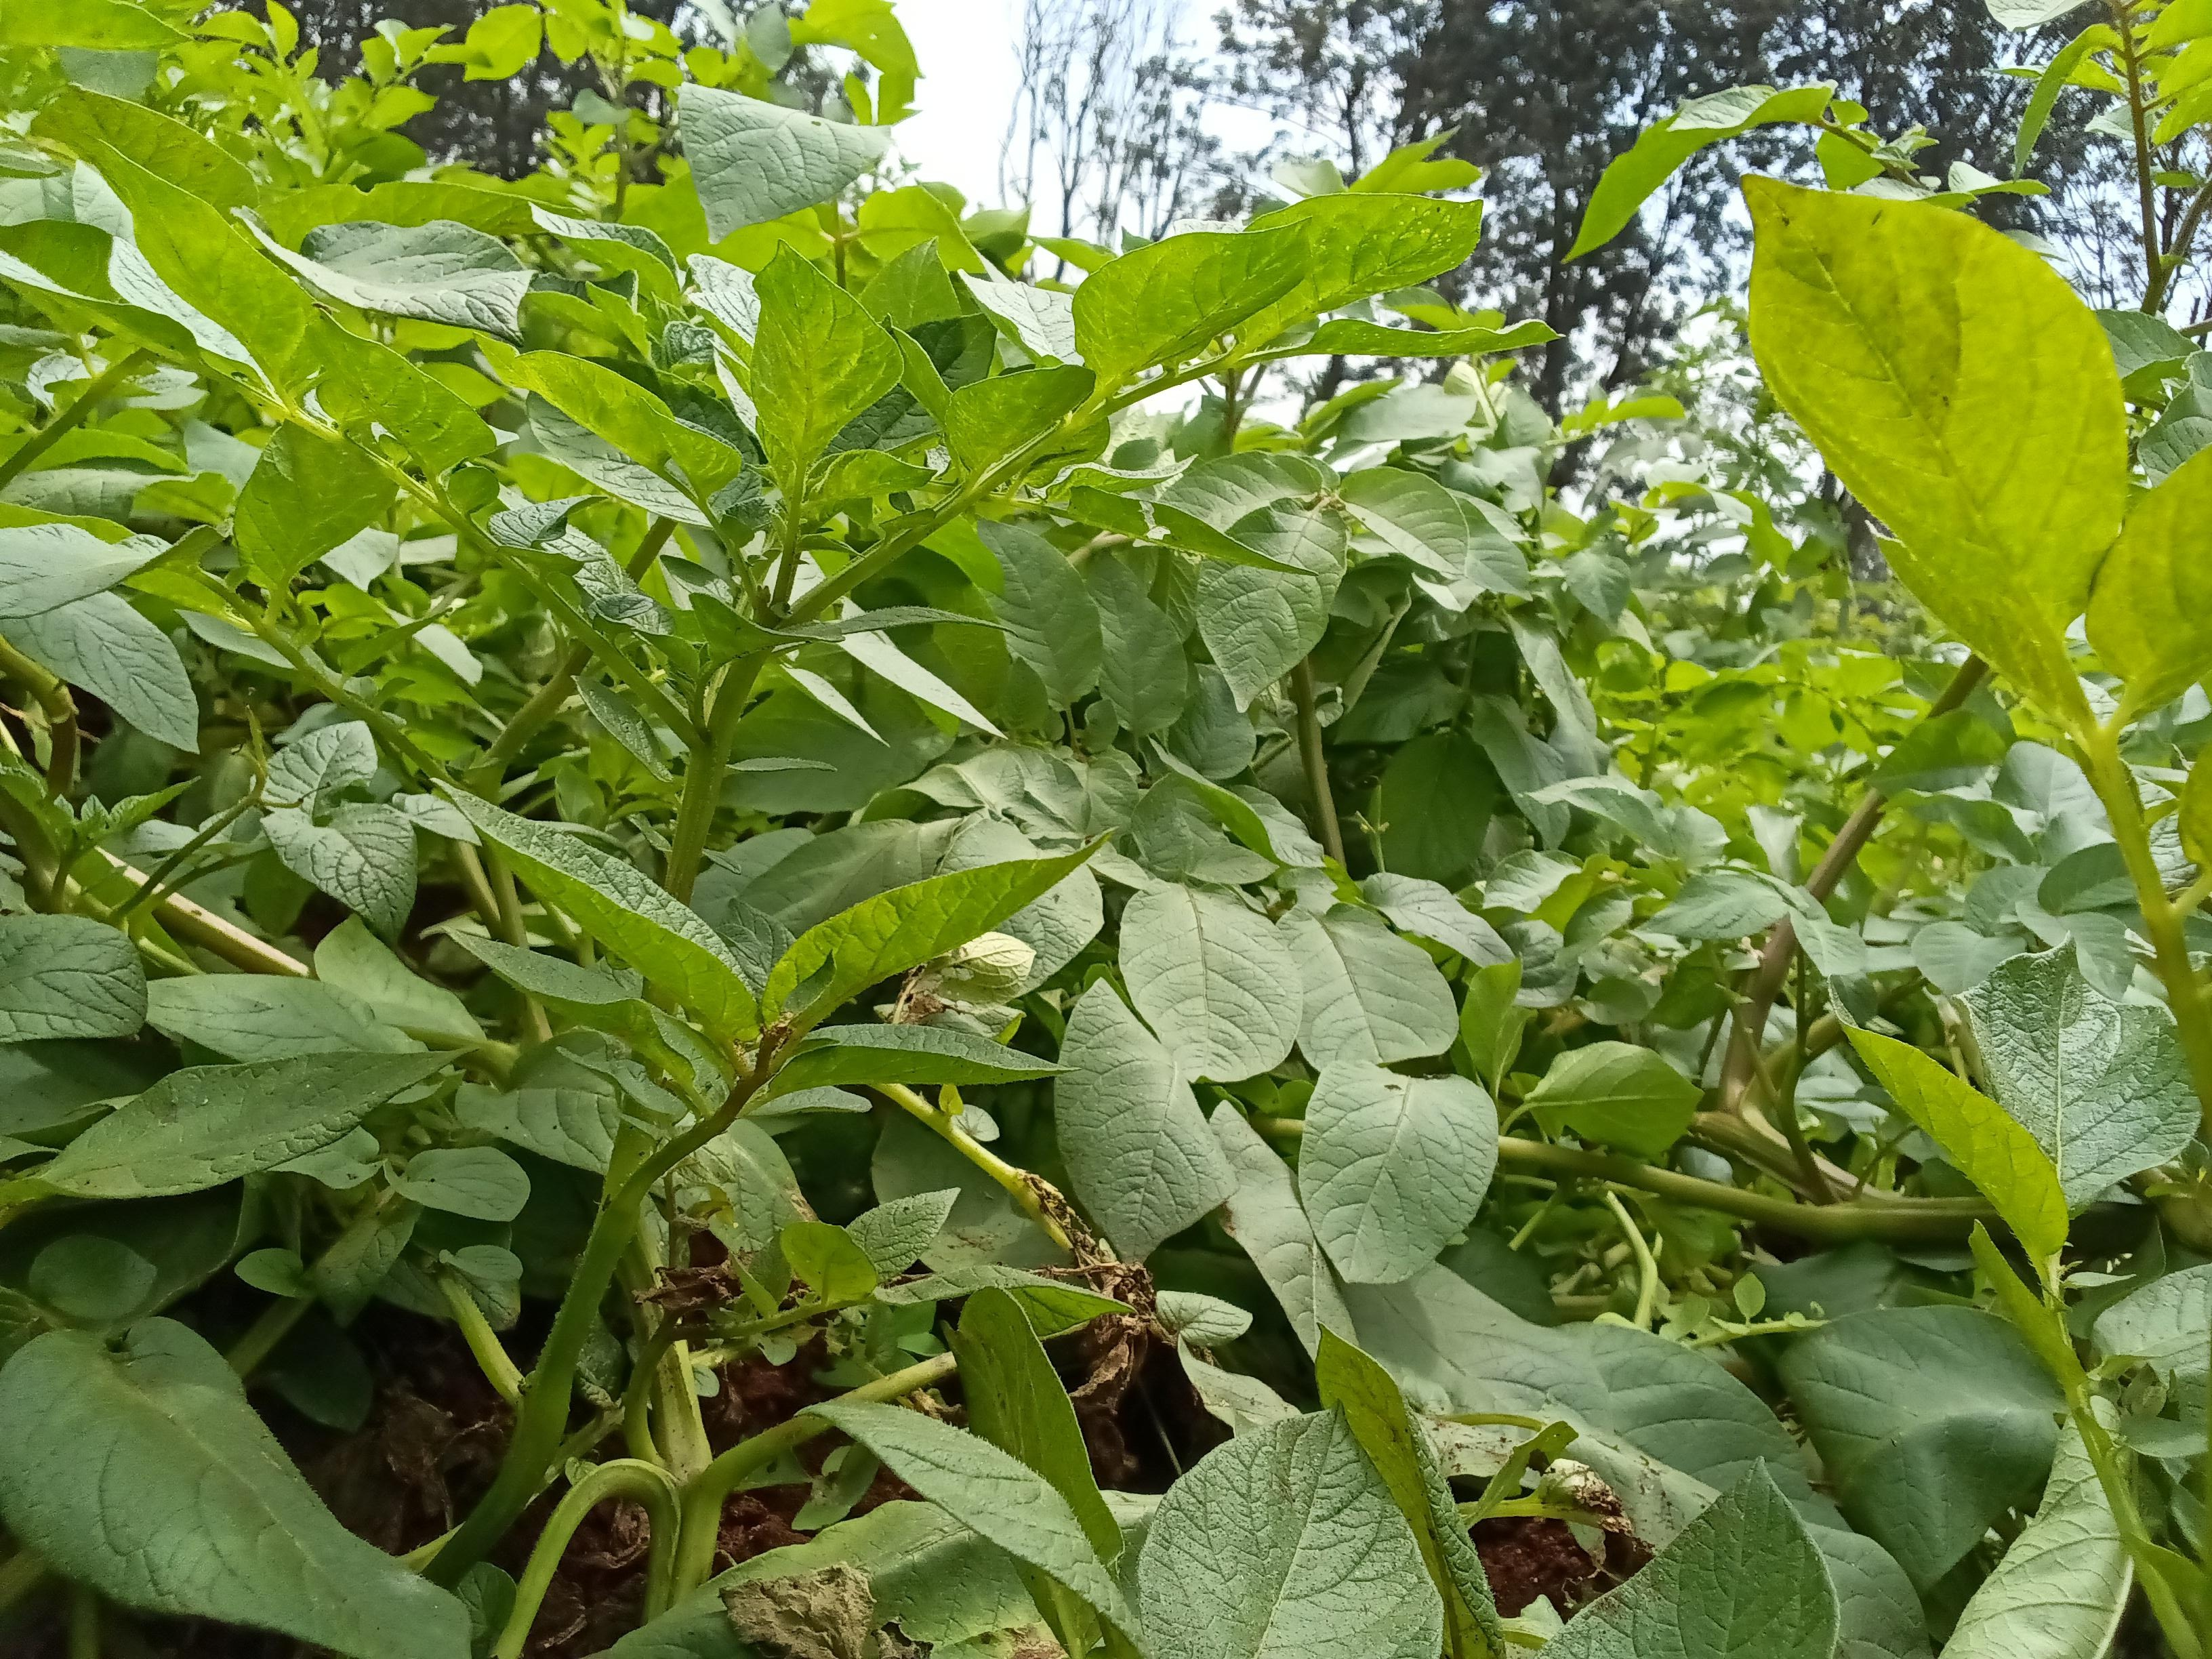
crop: potato
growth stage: maturity
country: Kenya
